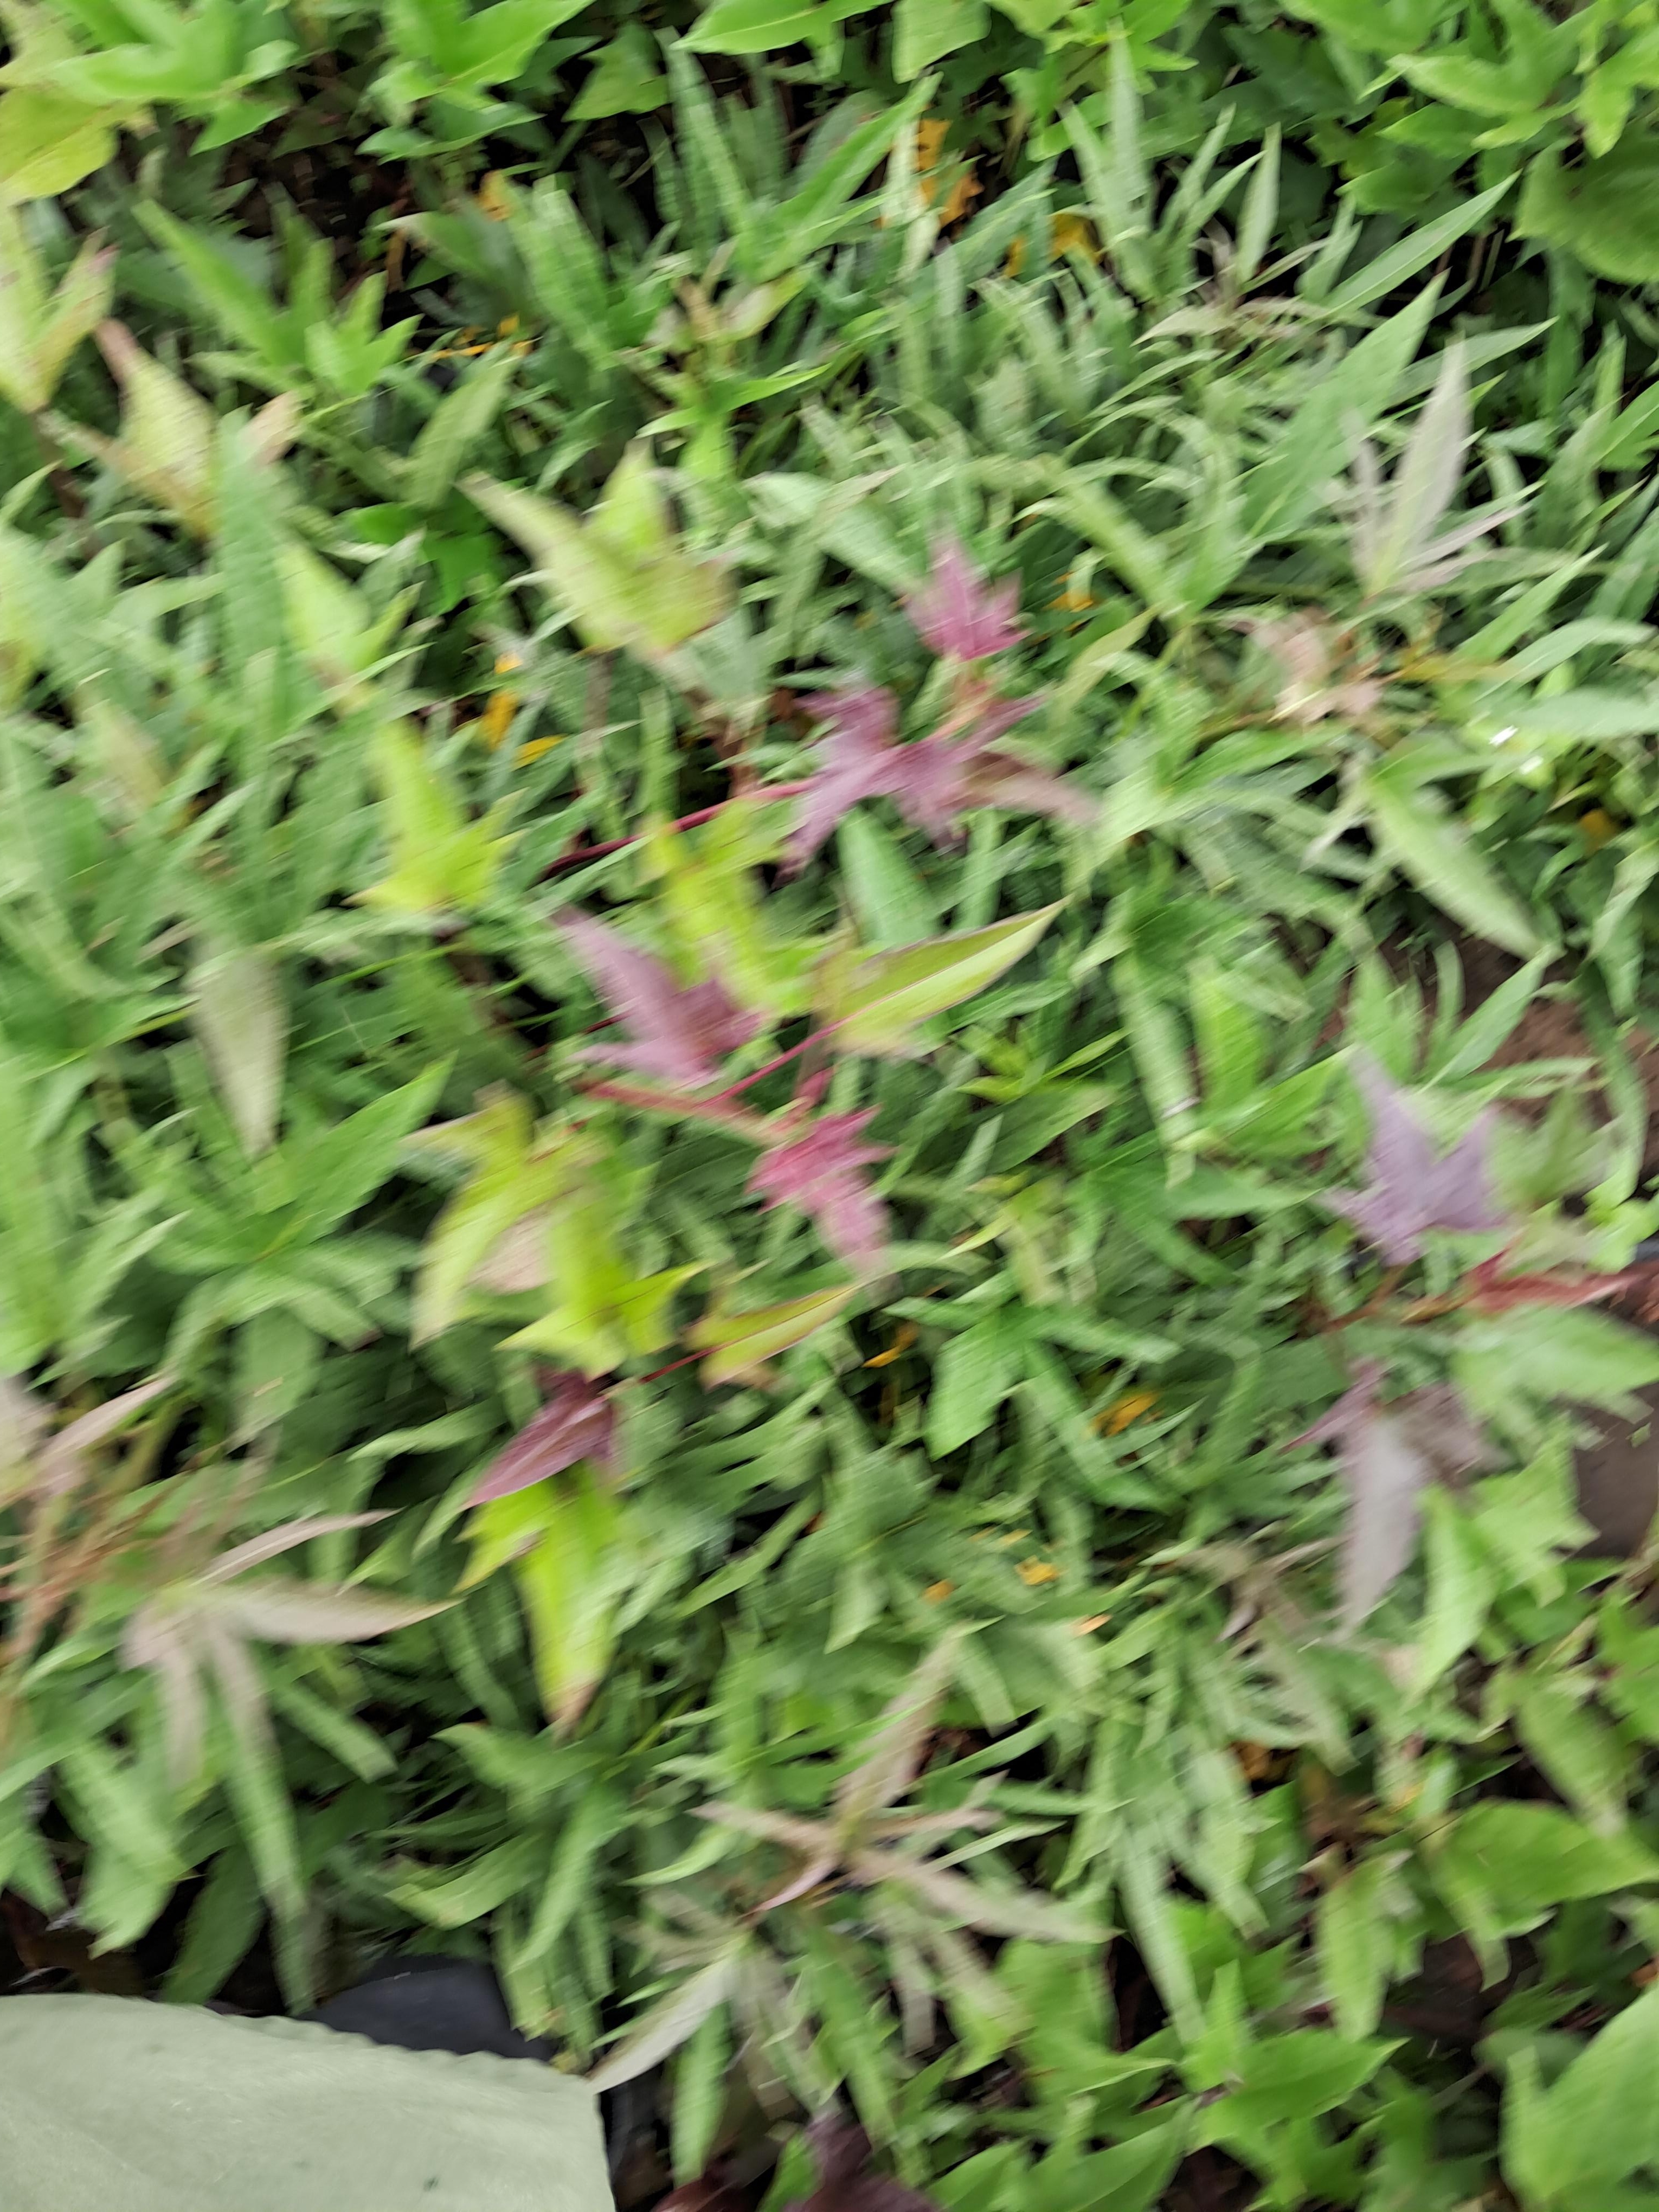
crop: sweet potato
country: Tanzania
